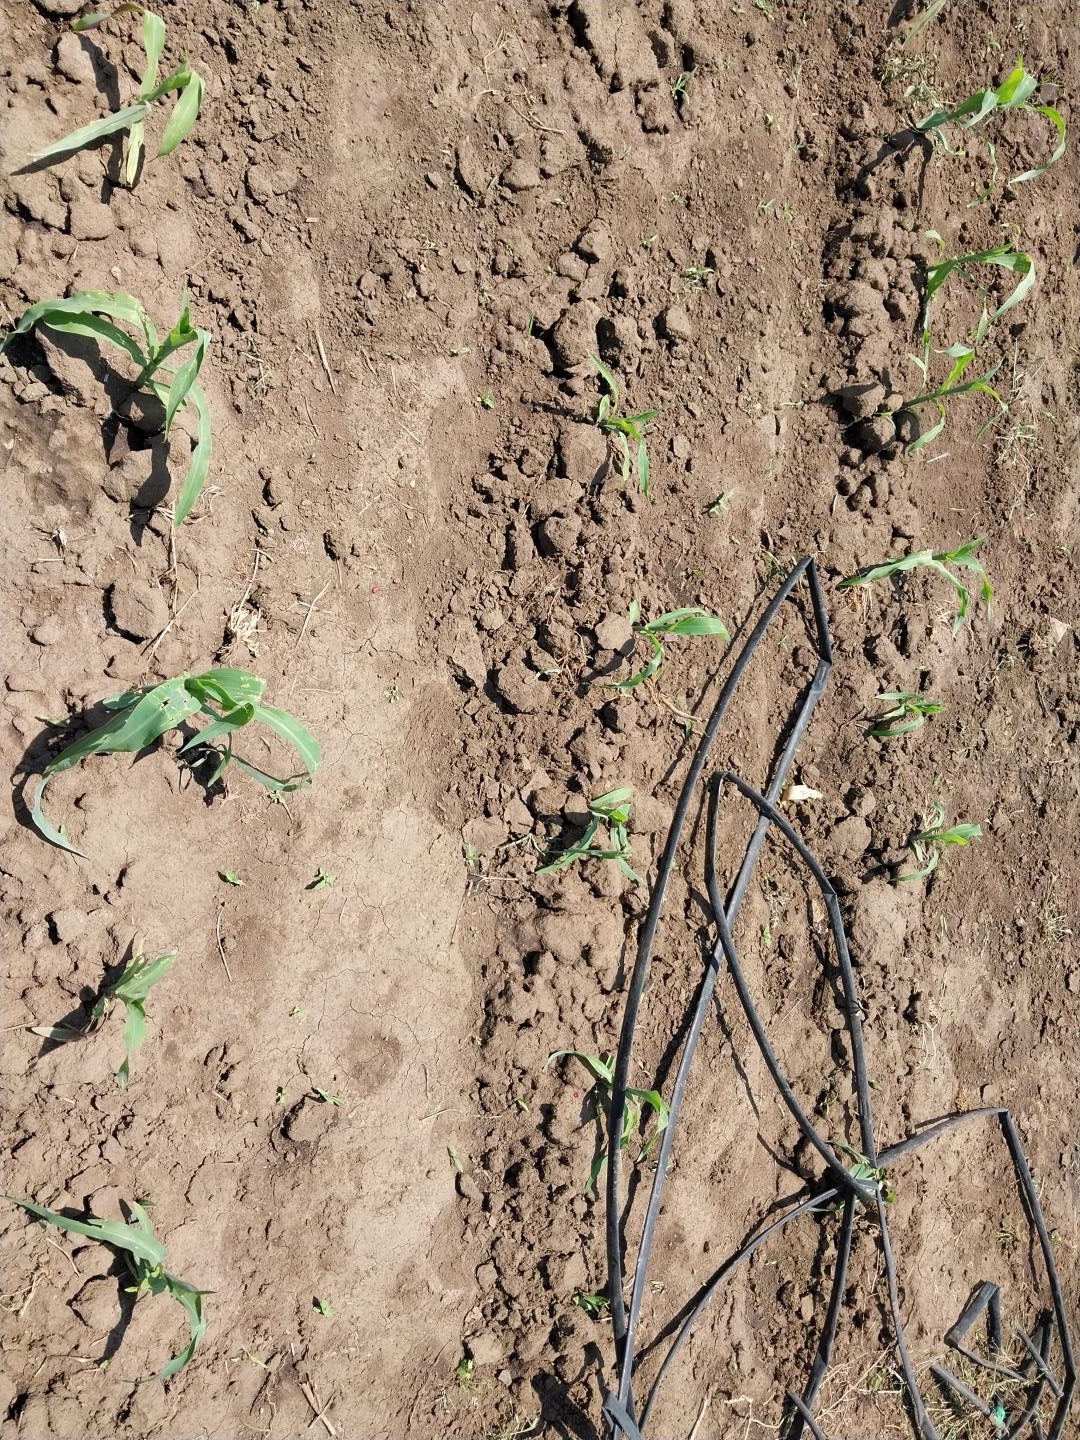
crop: maize
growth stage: vegetative
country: Tanzania
